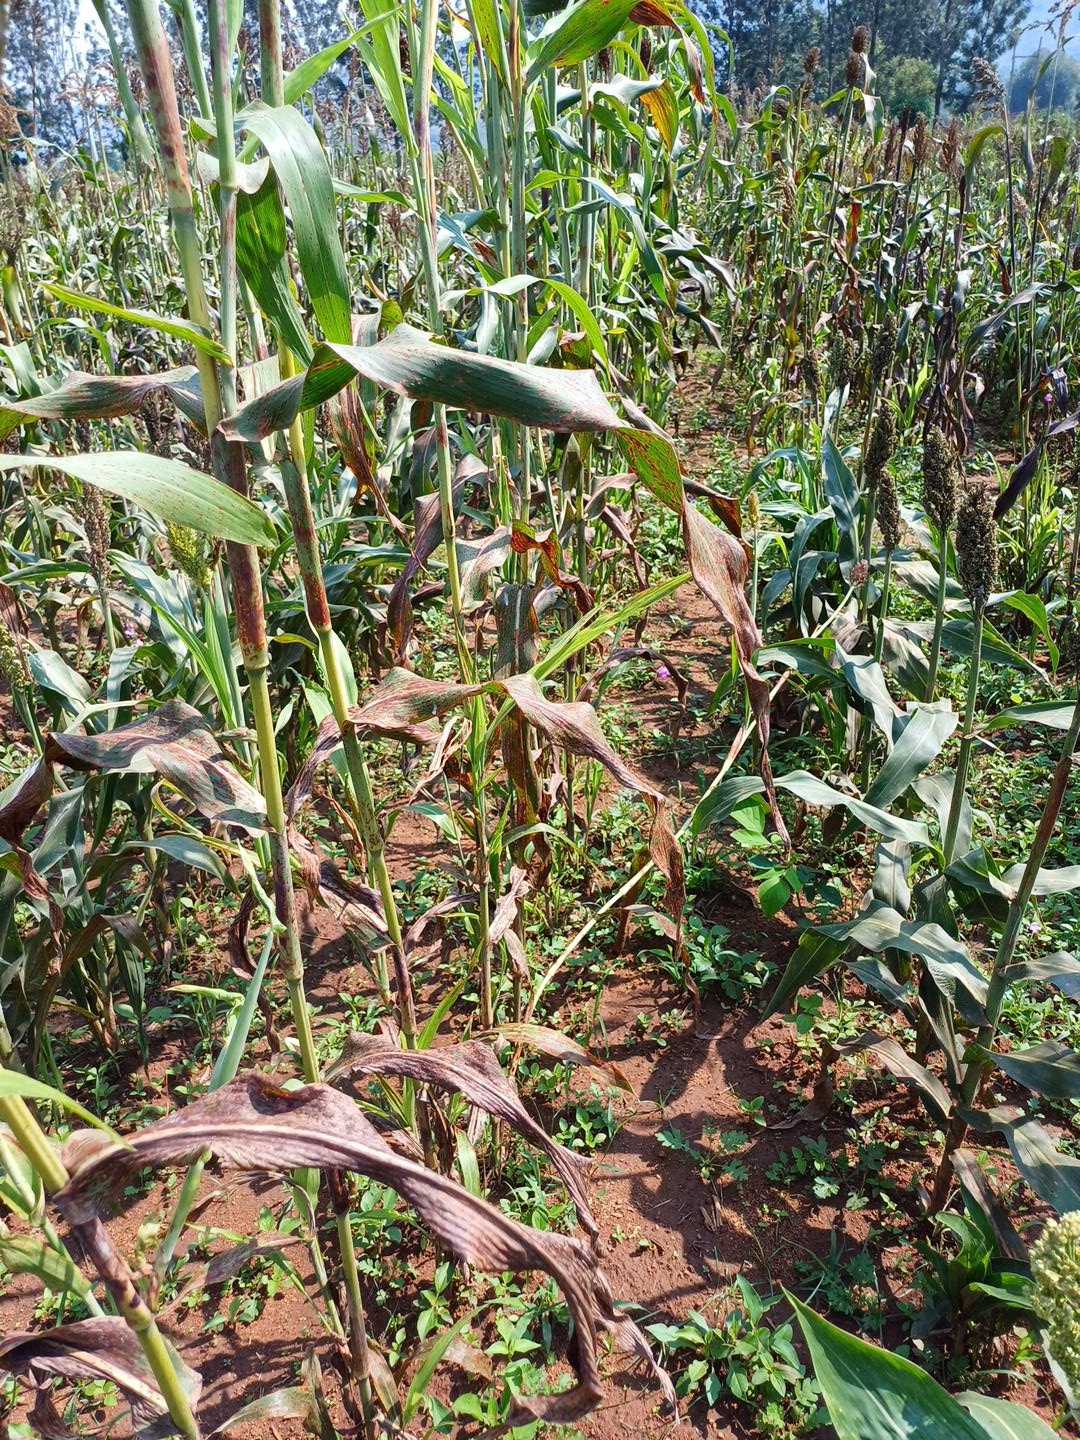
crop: sorghum
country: Kenya
